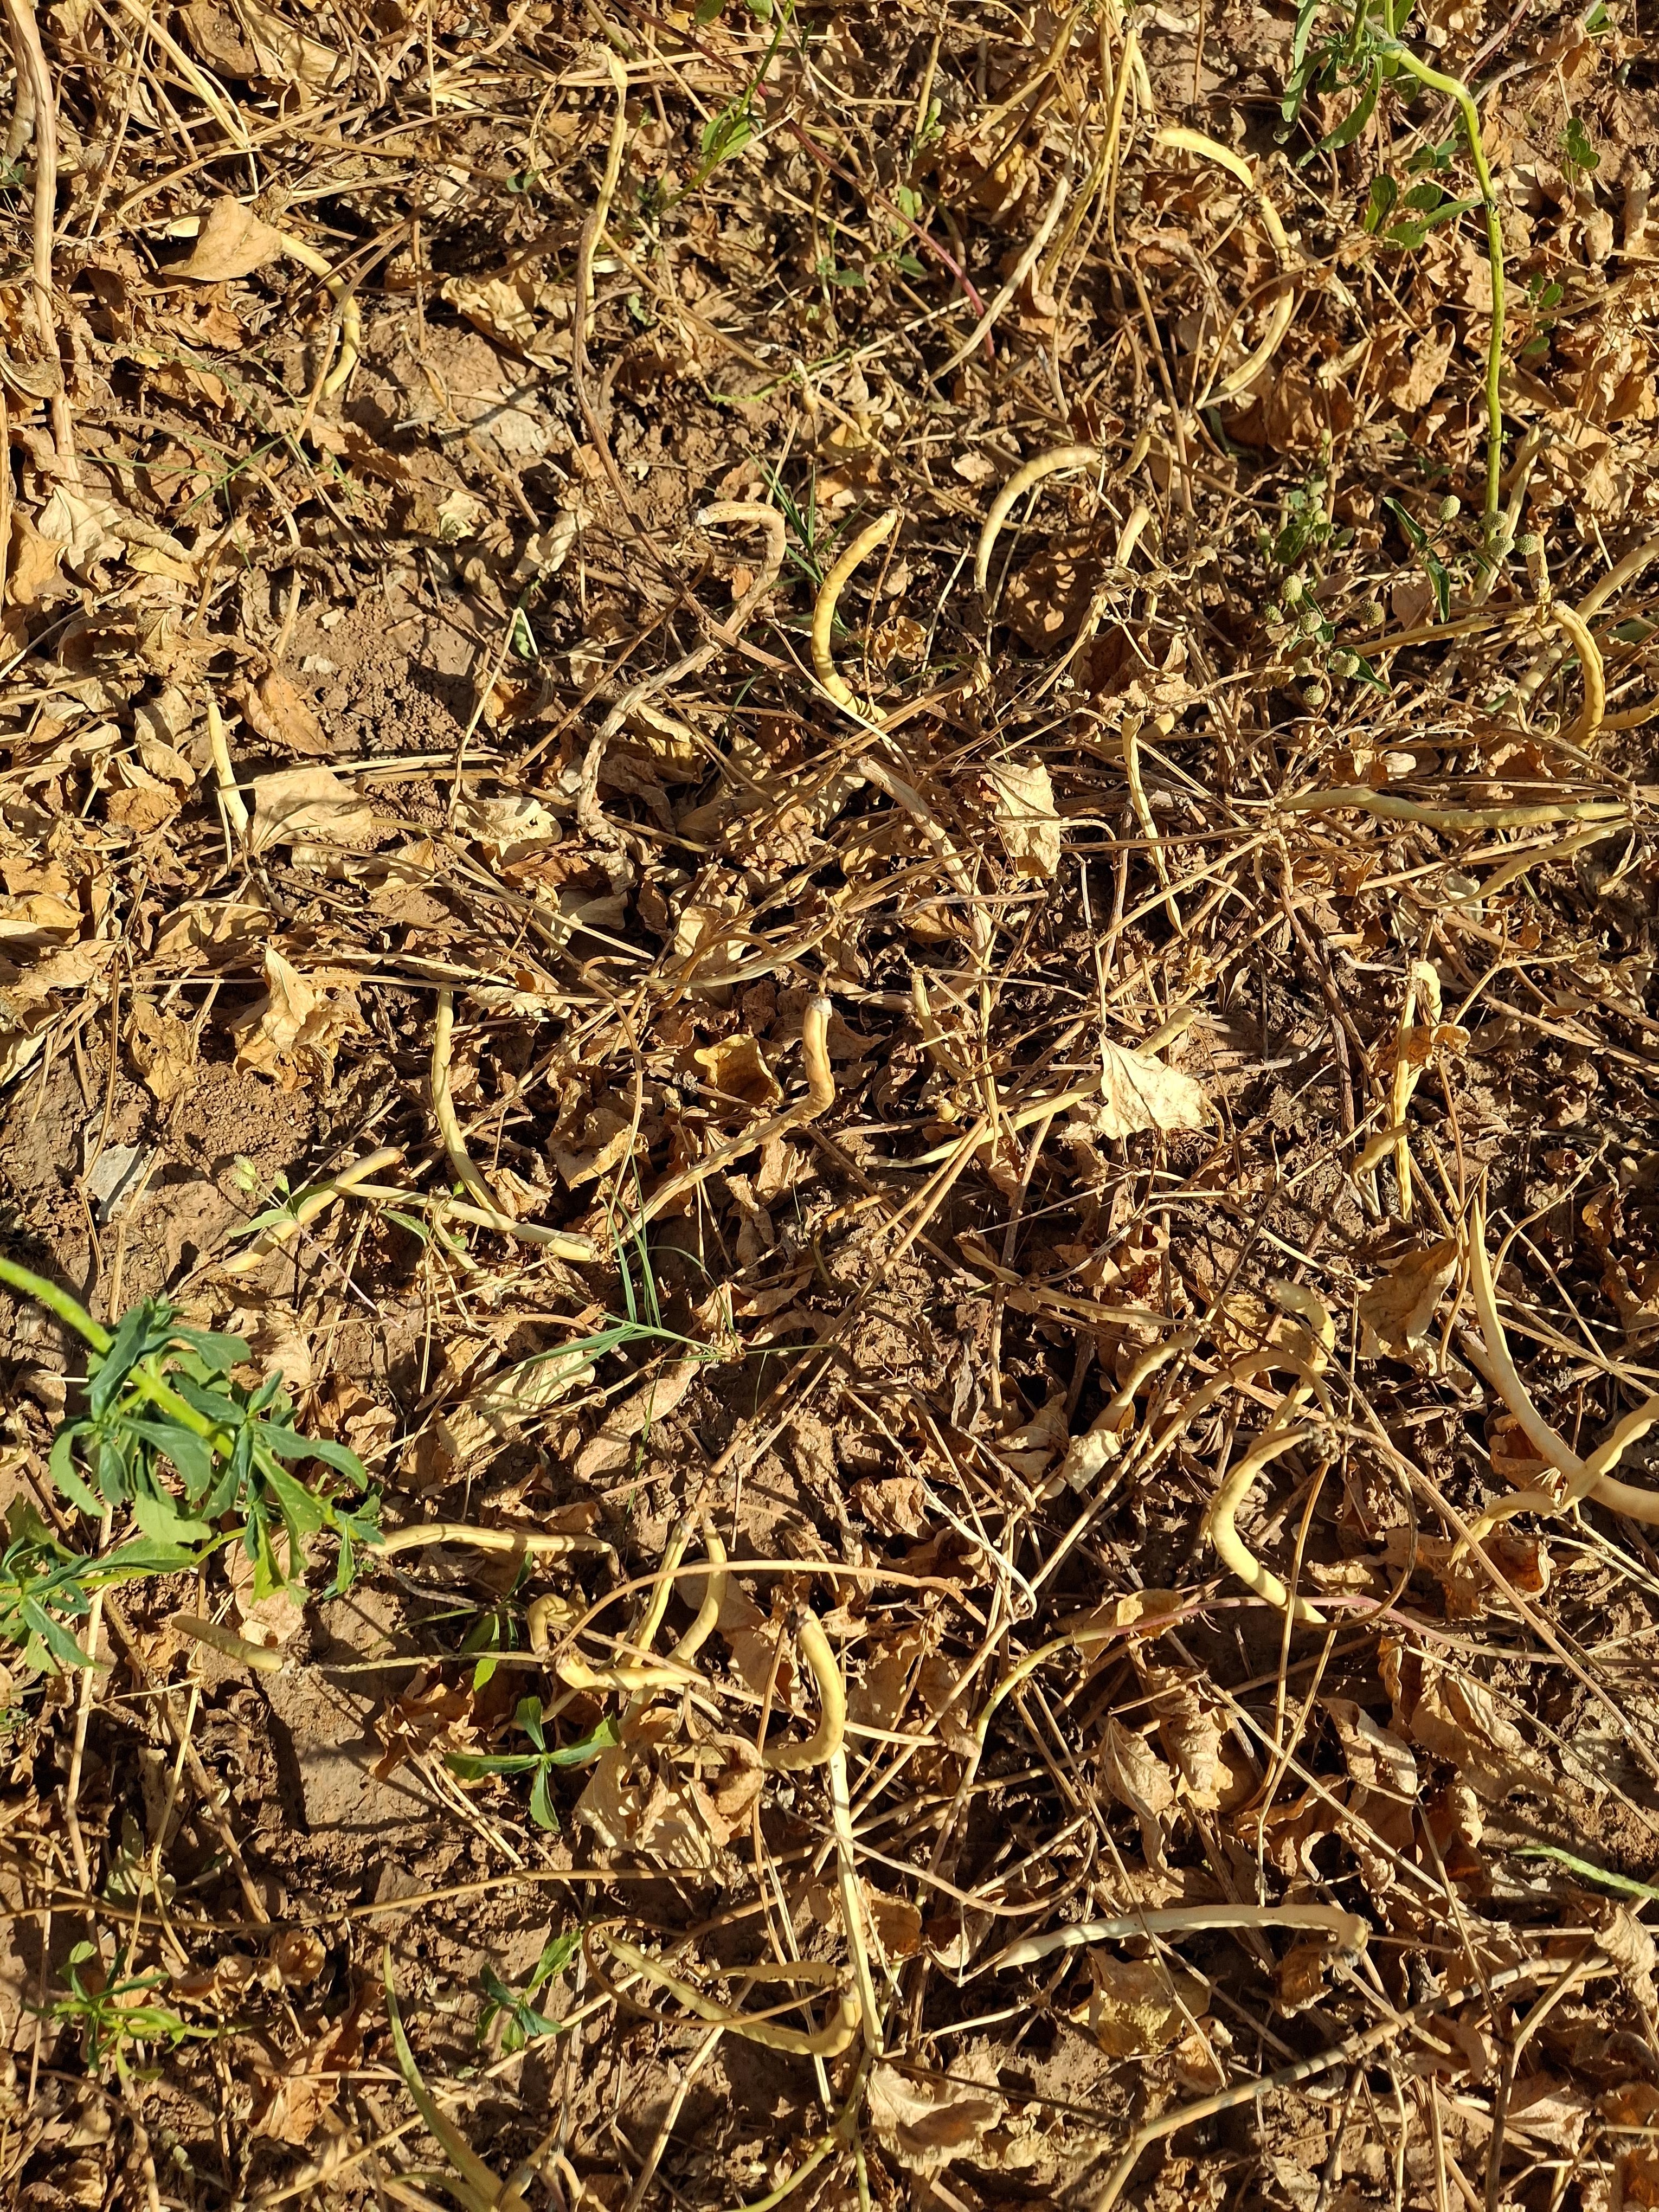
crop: cowpea
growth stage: maturity
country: Nigeria
